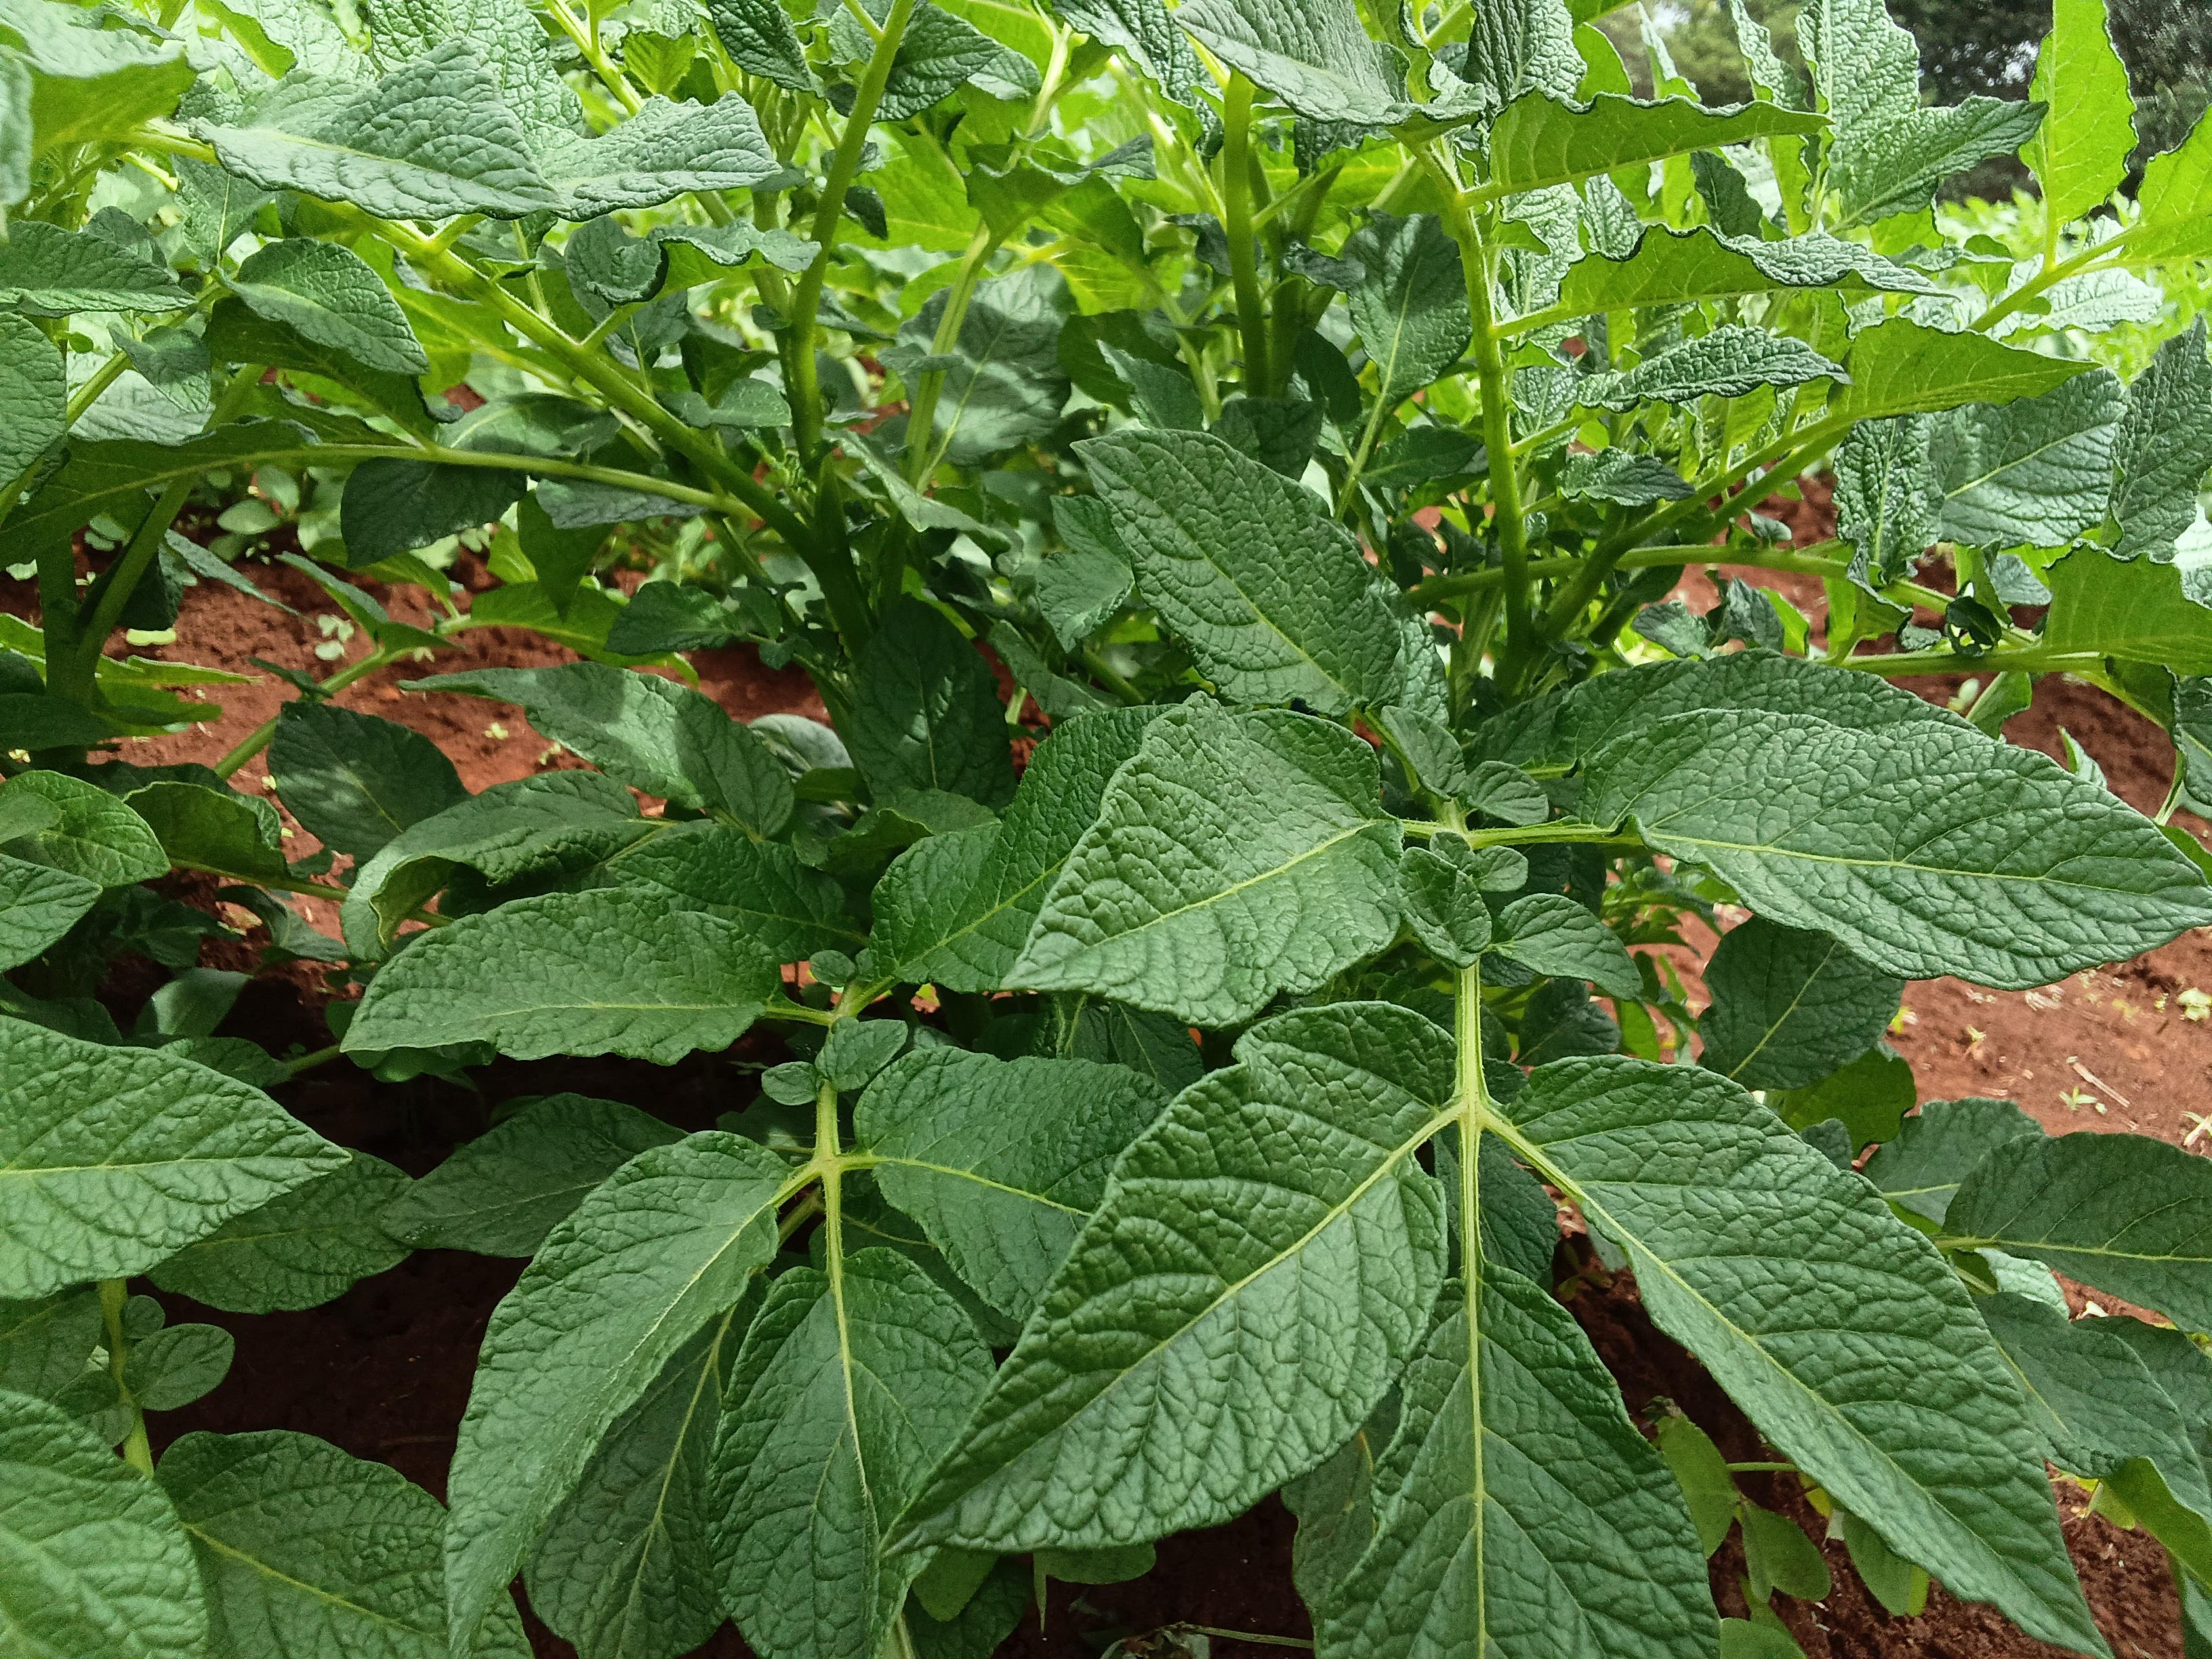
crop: potato
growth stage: vegetative
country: Kenya
